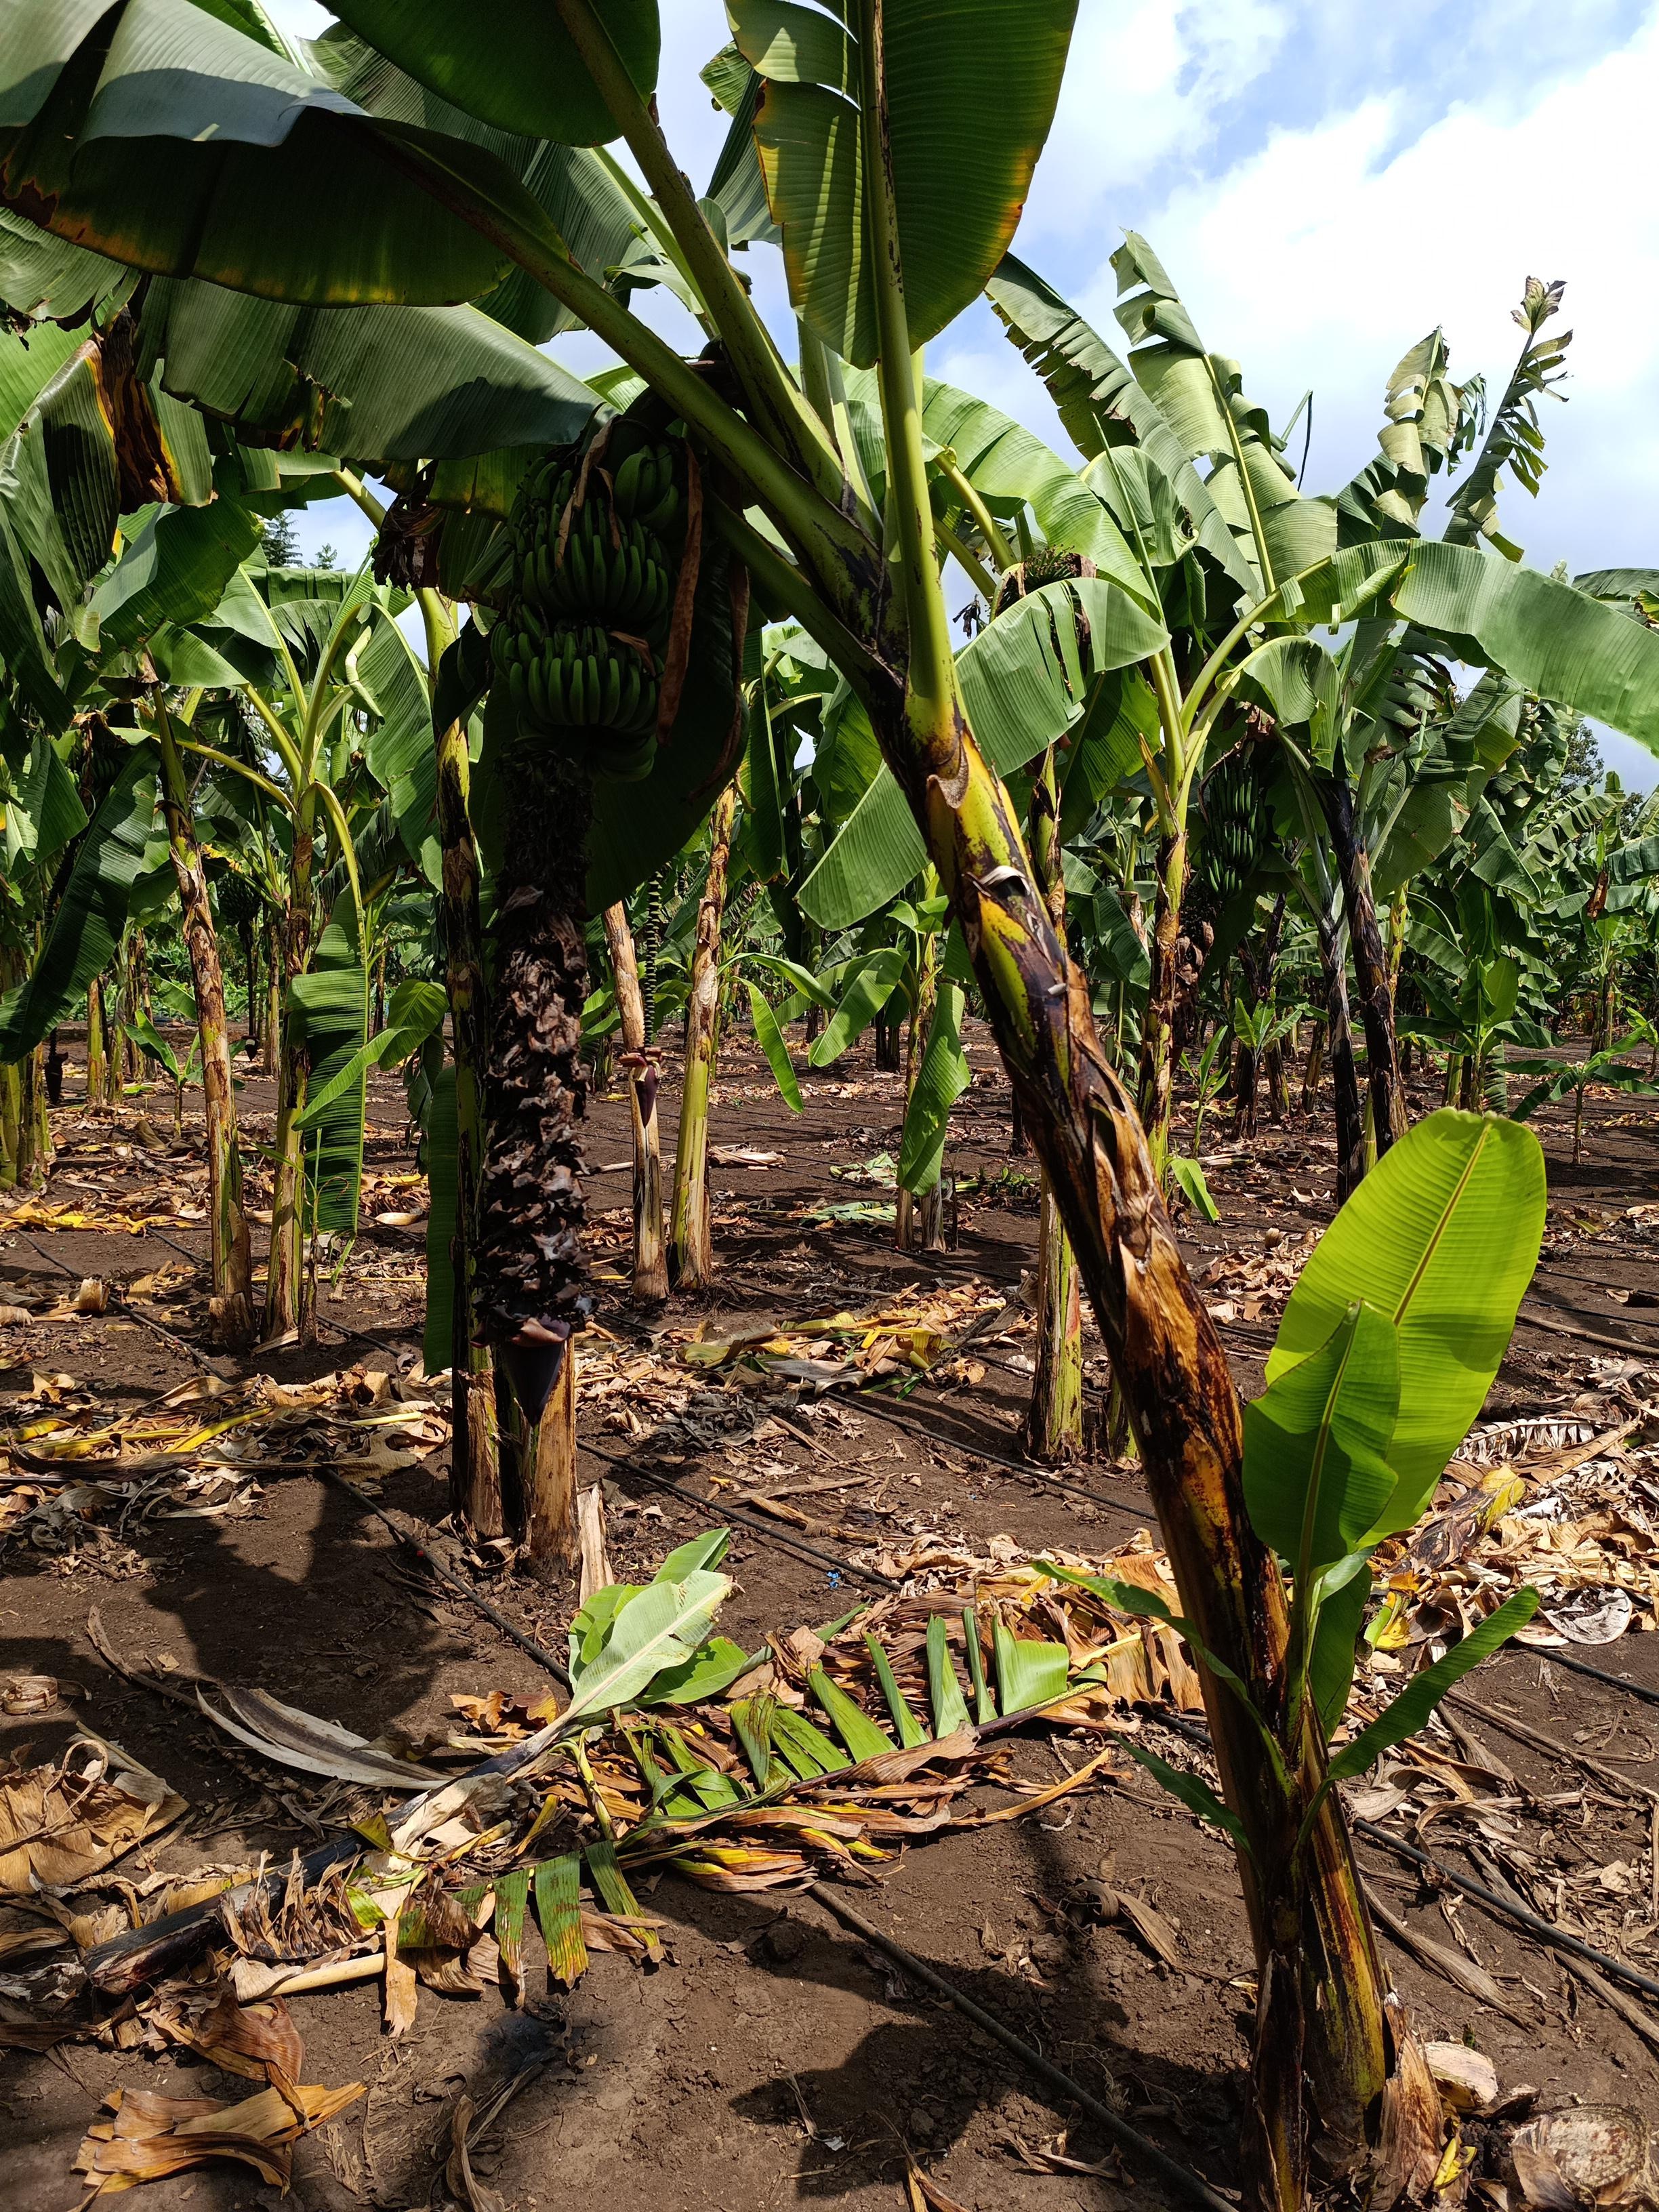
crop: banana
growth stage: development fruit
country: Tanzania
